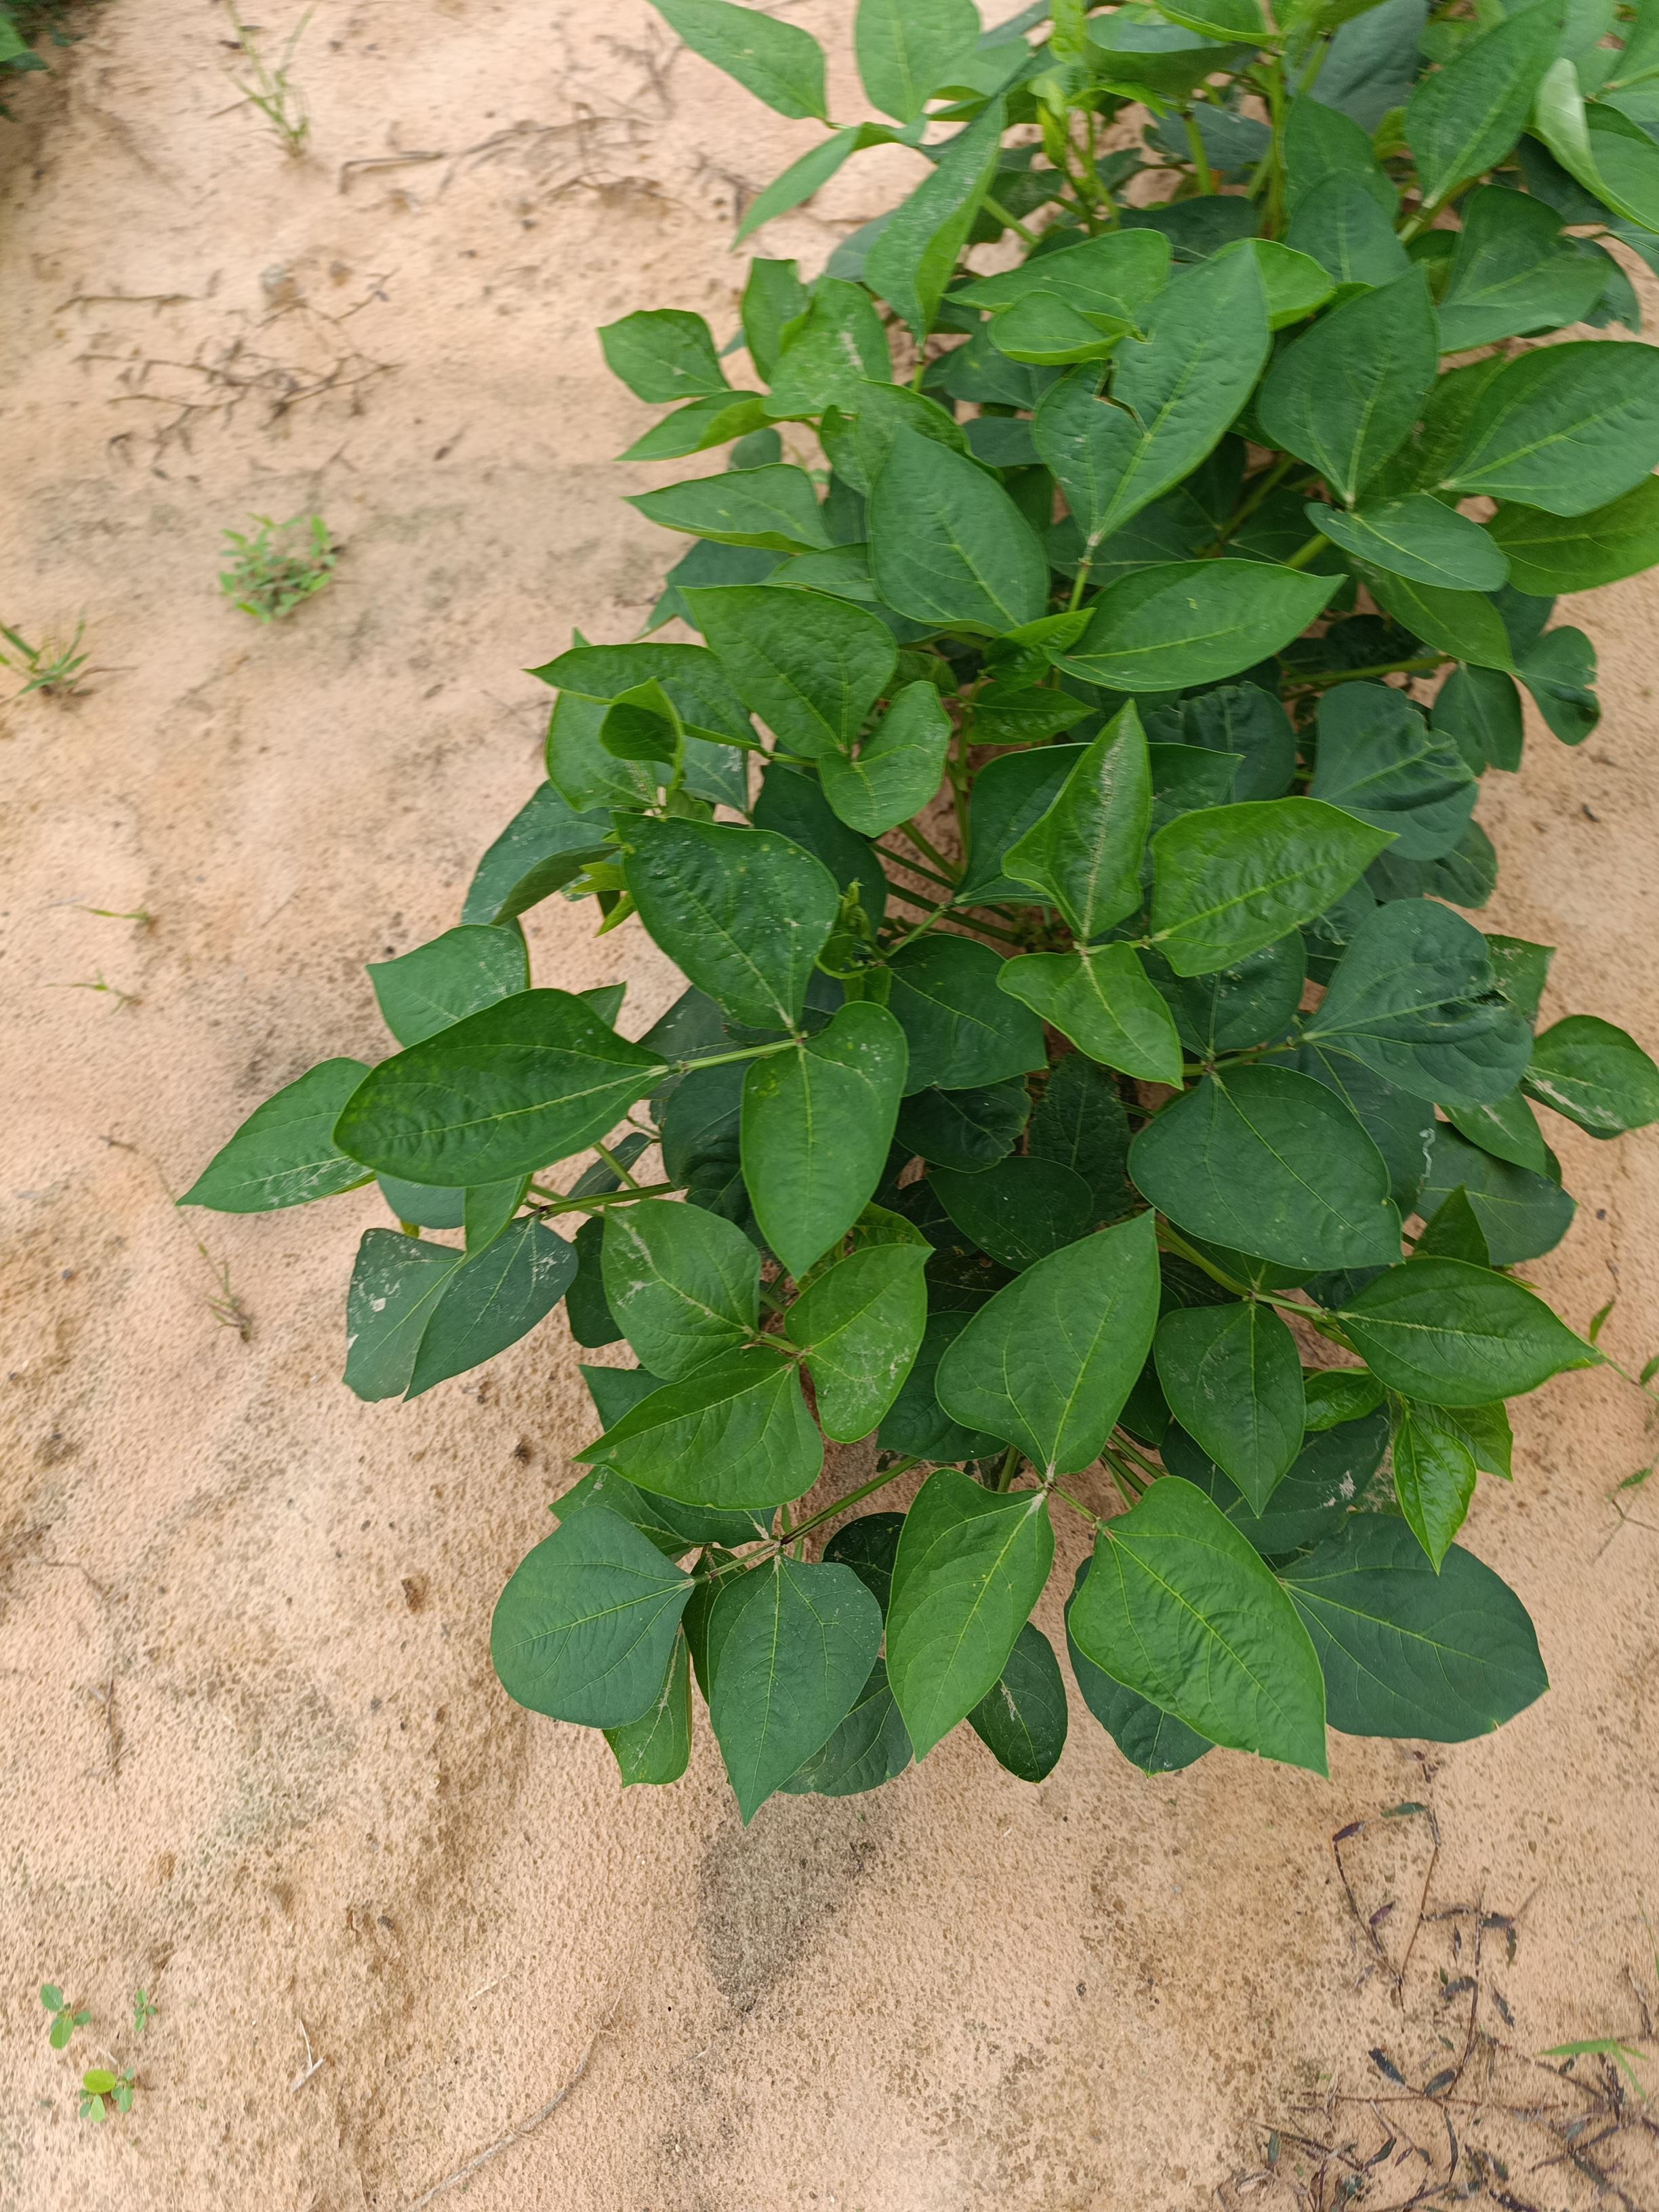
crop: cowpea
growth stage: emergence
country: Nigeria
